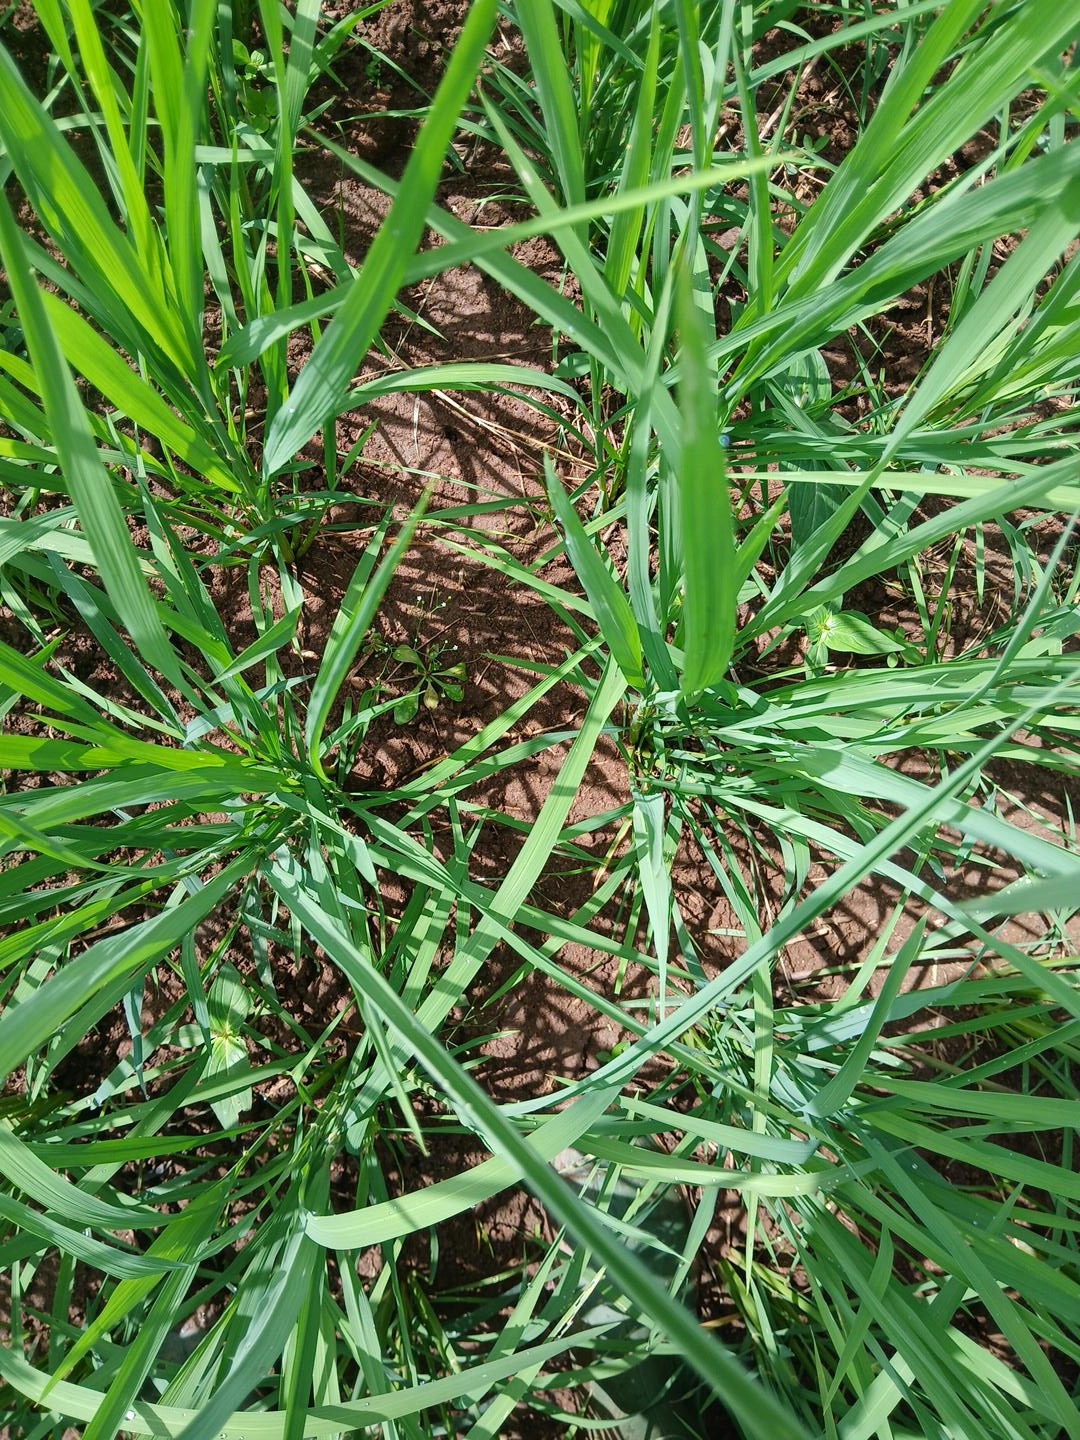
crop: rice
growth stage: elongation stem
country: Côte d'Ivoire
